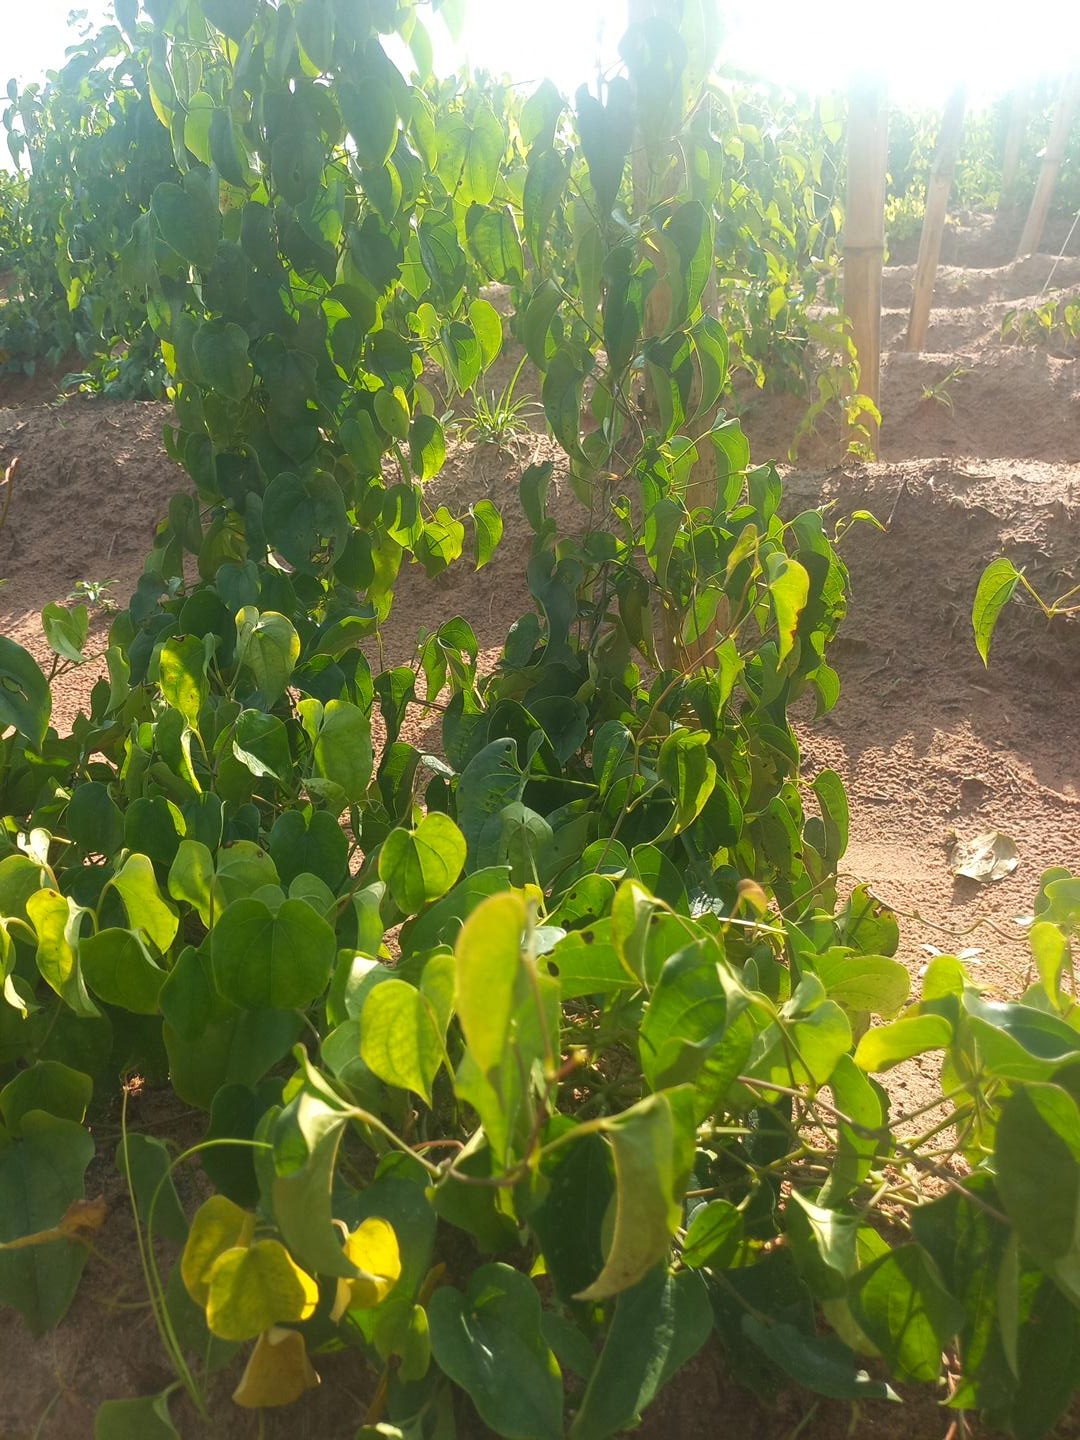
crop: yam
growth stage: vegetative
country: Nigeria
